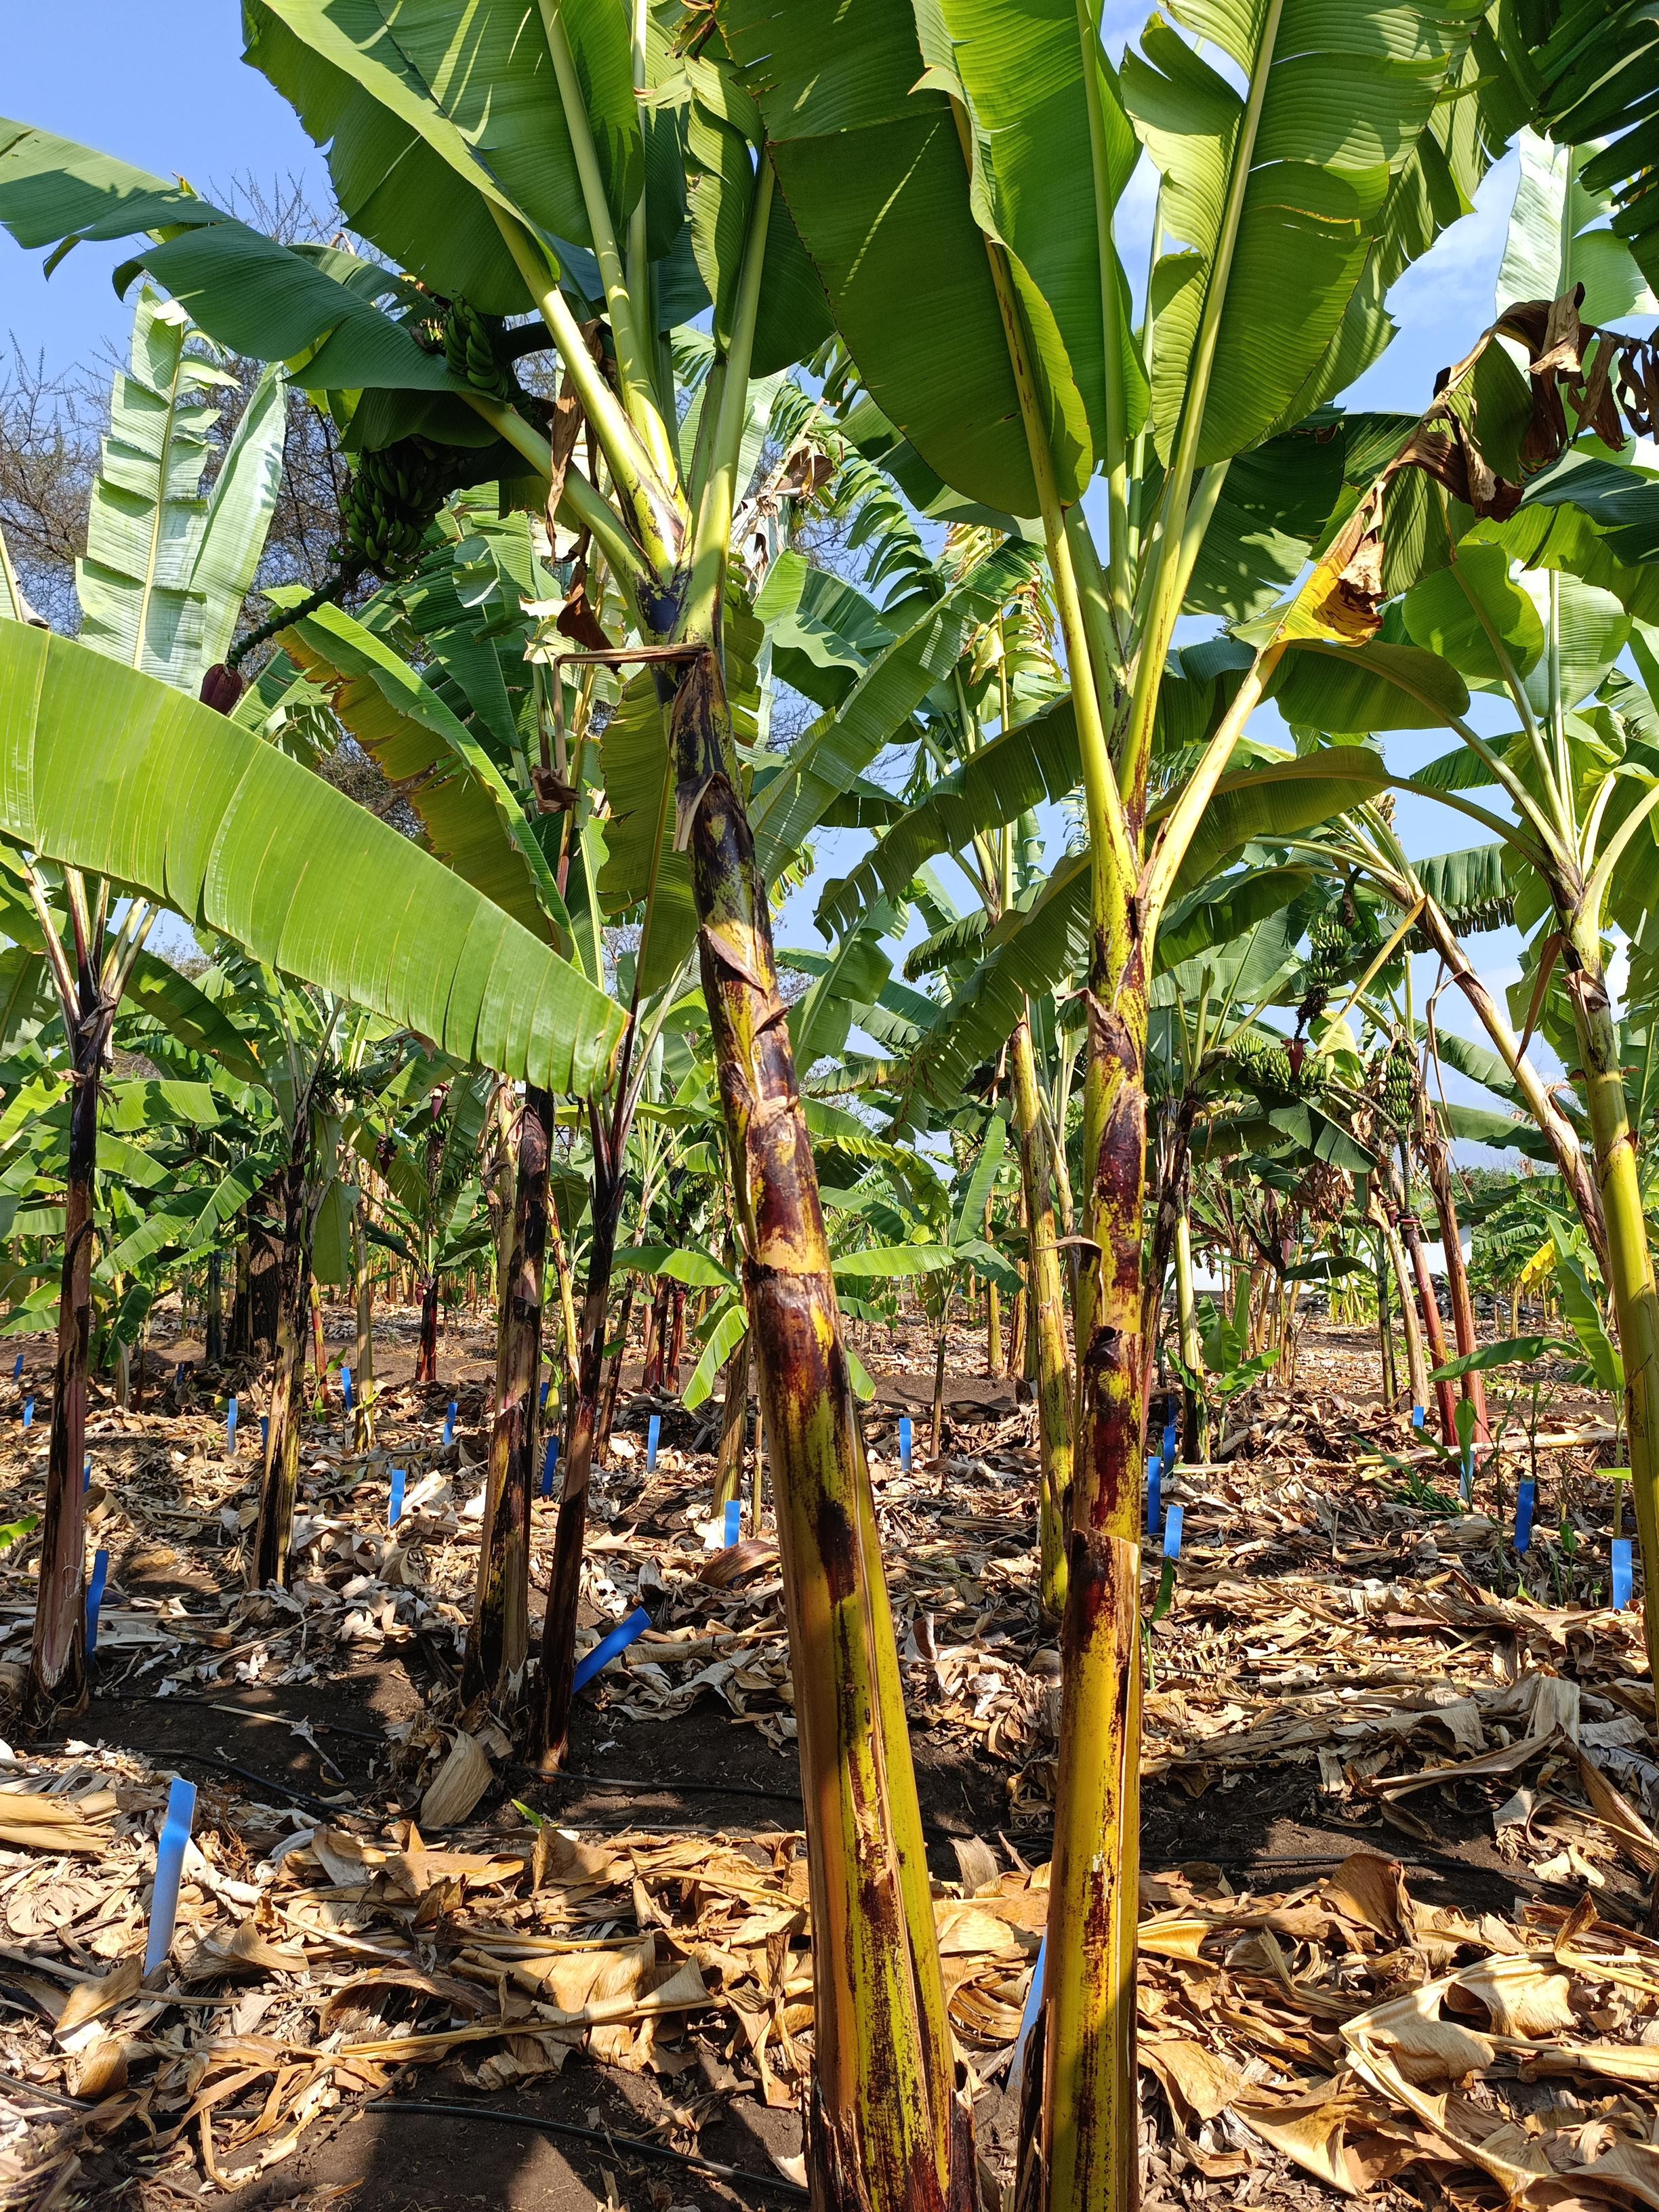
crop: banana
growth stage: development fruit
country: Tanzania
